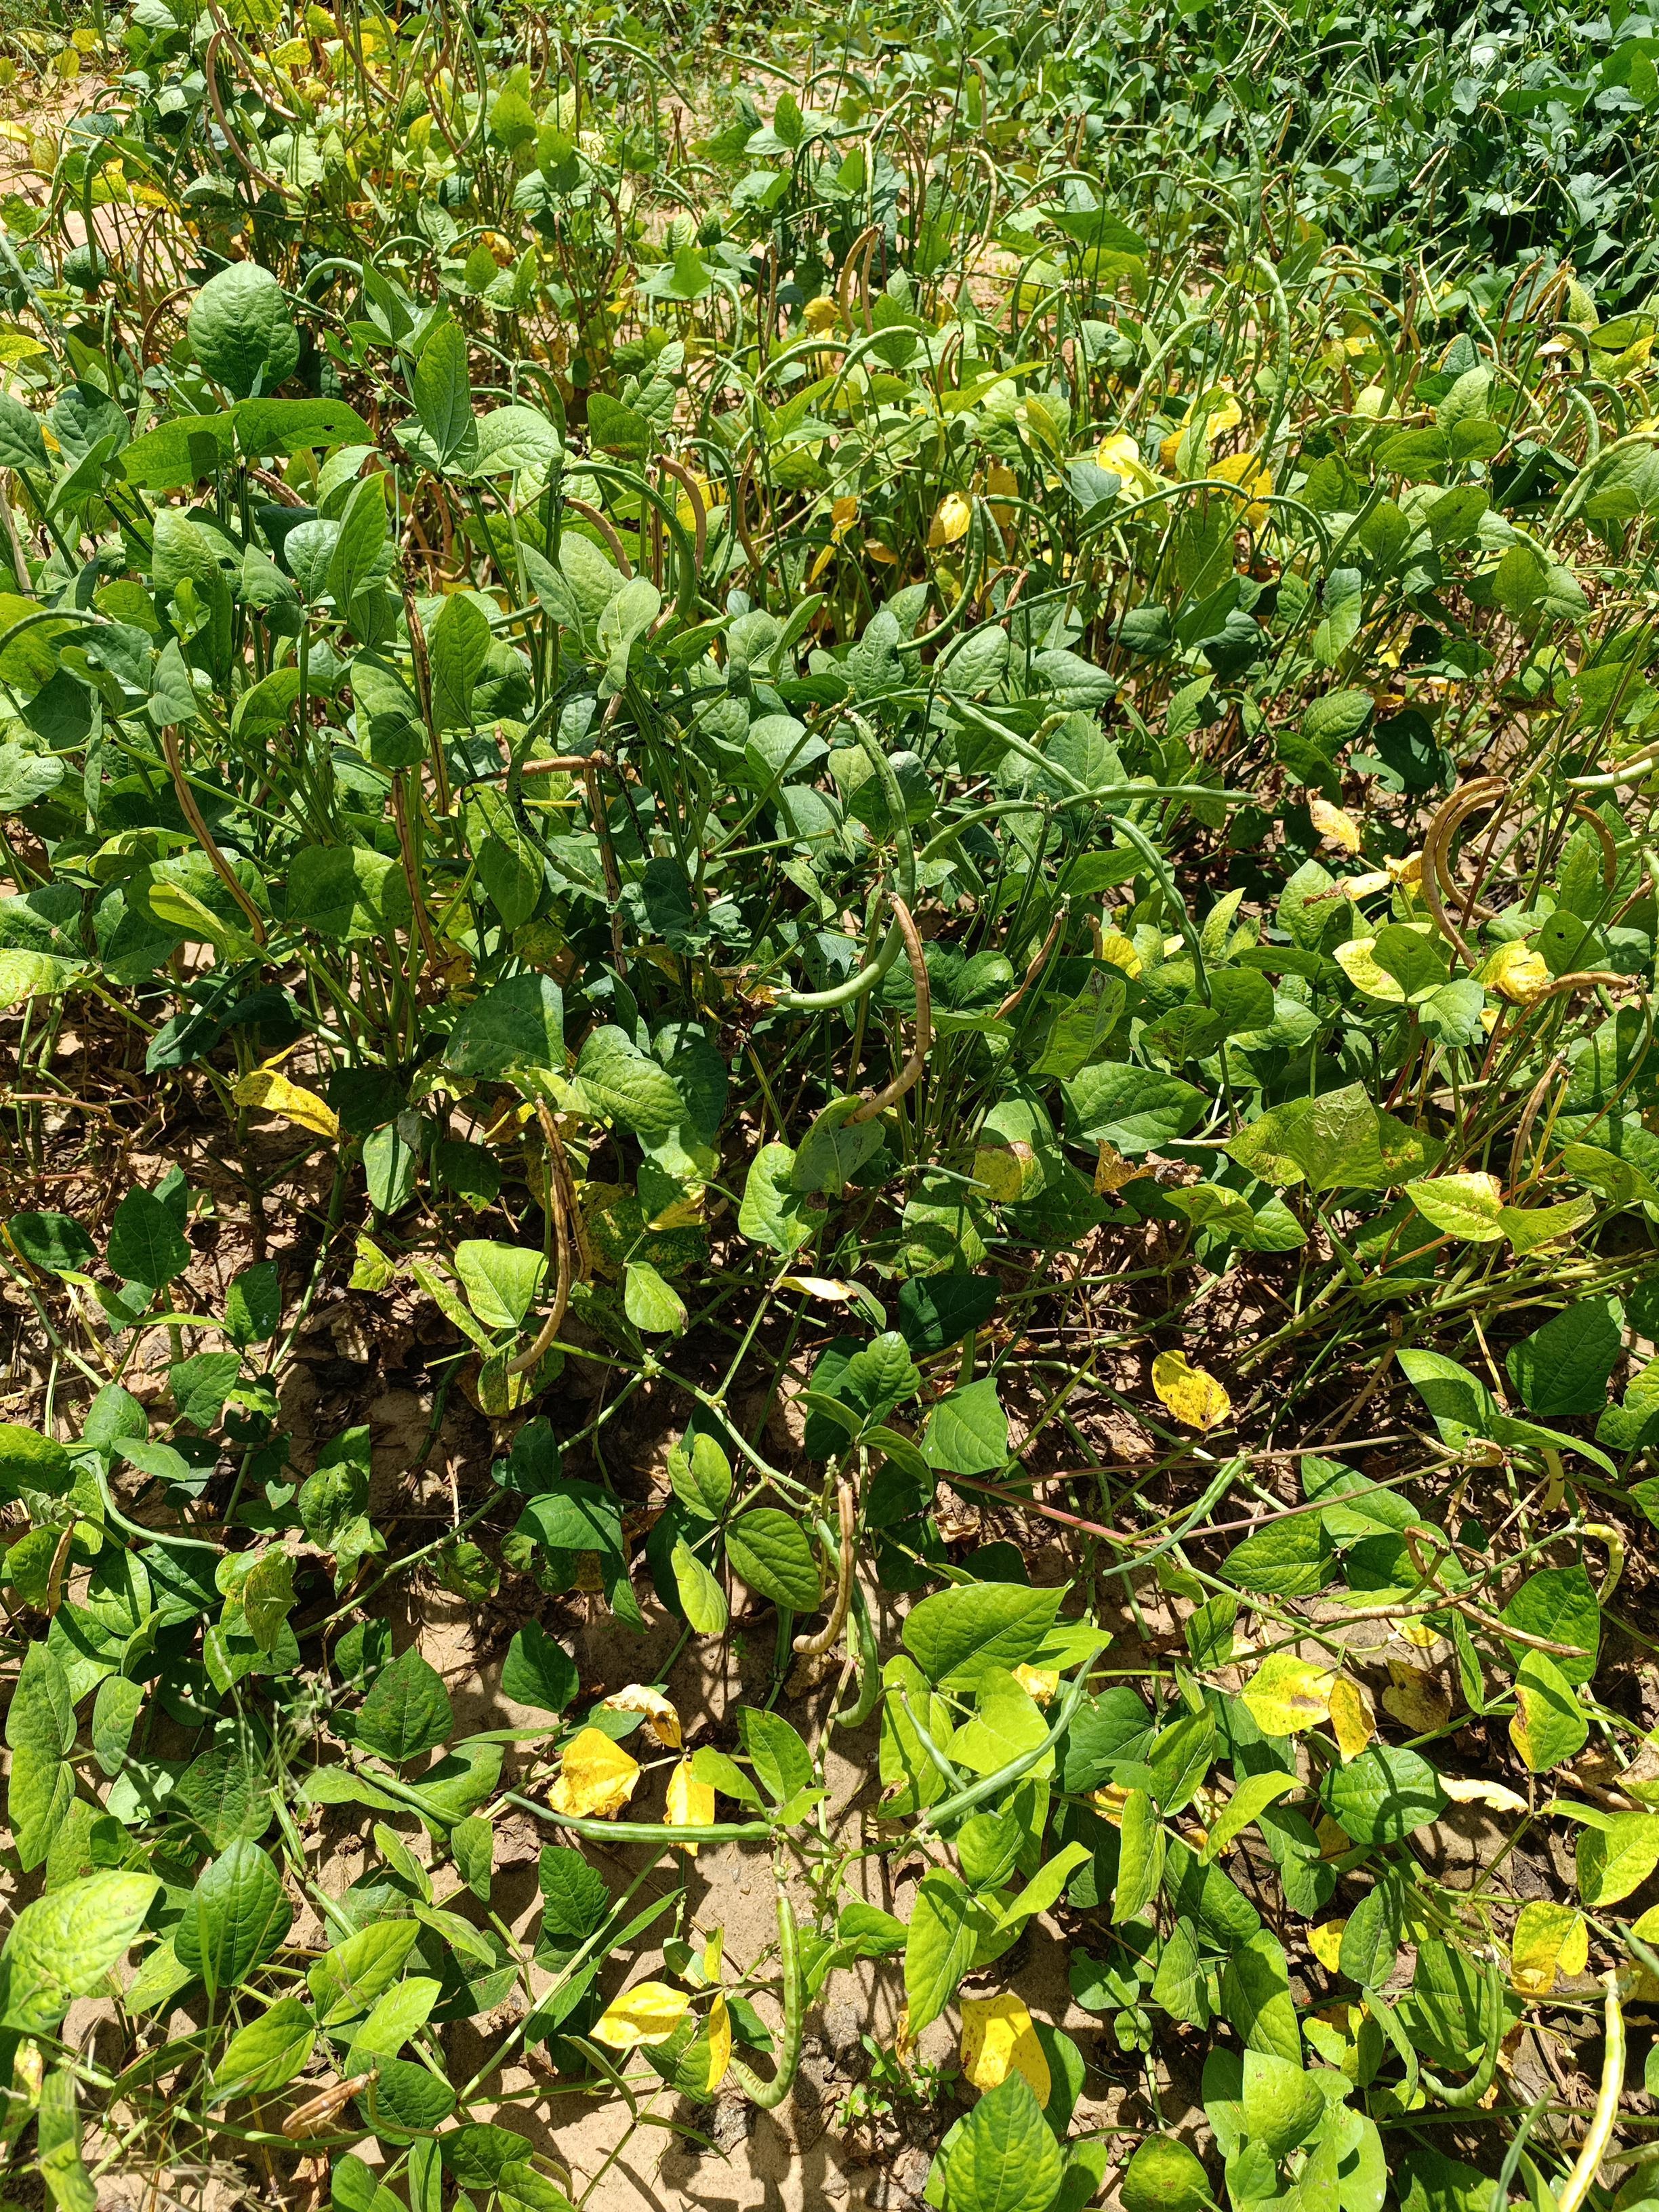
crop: cowpea
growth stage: maturity
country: Nigeria
